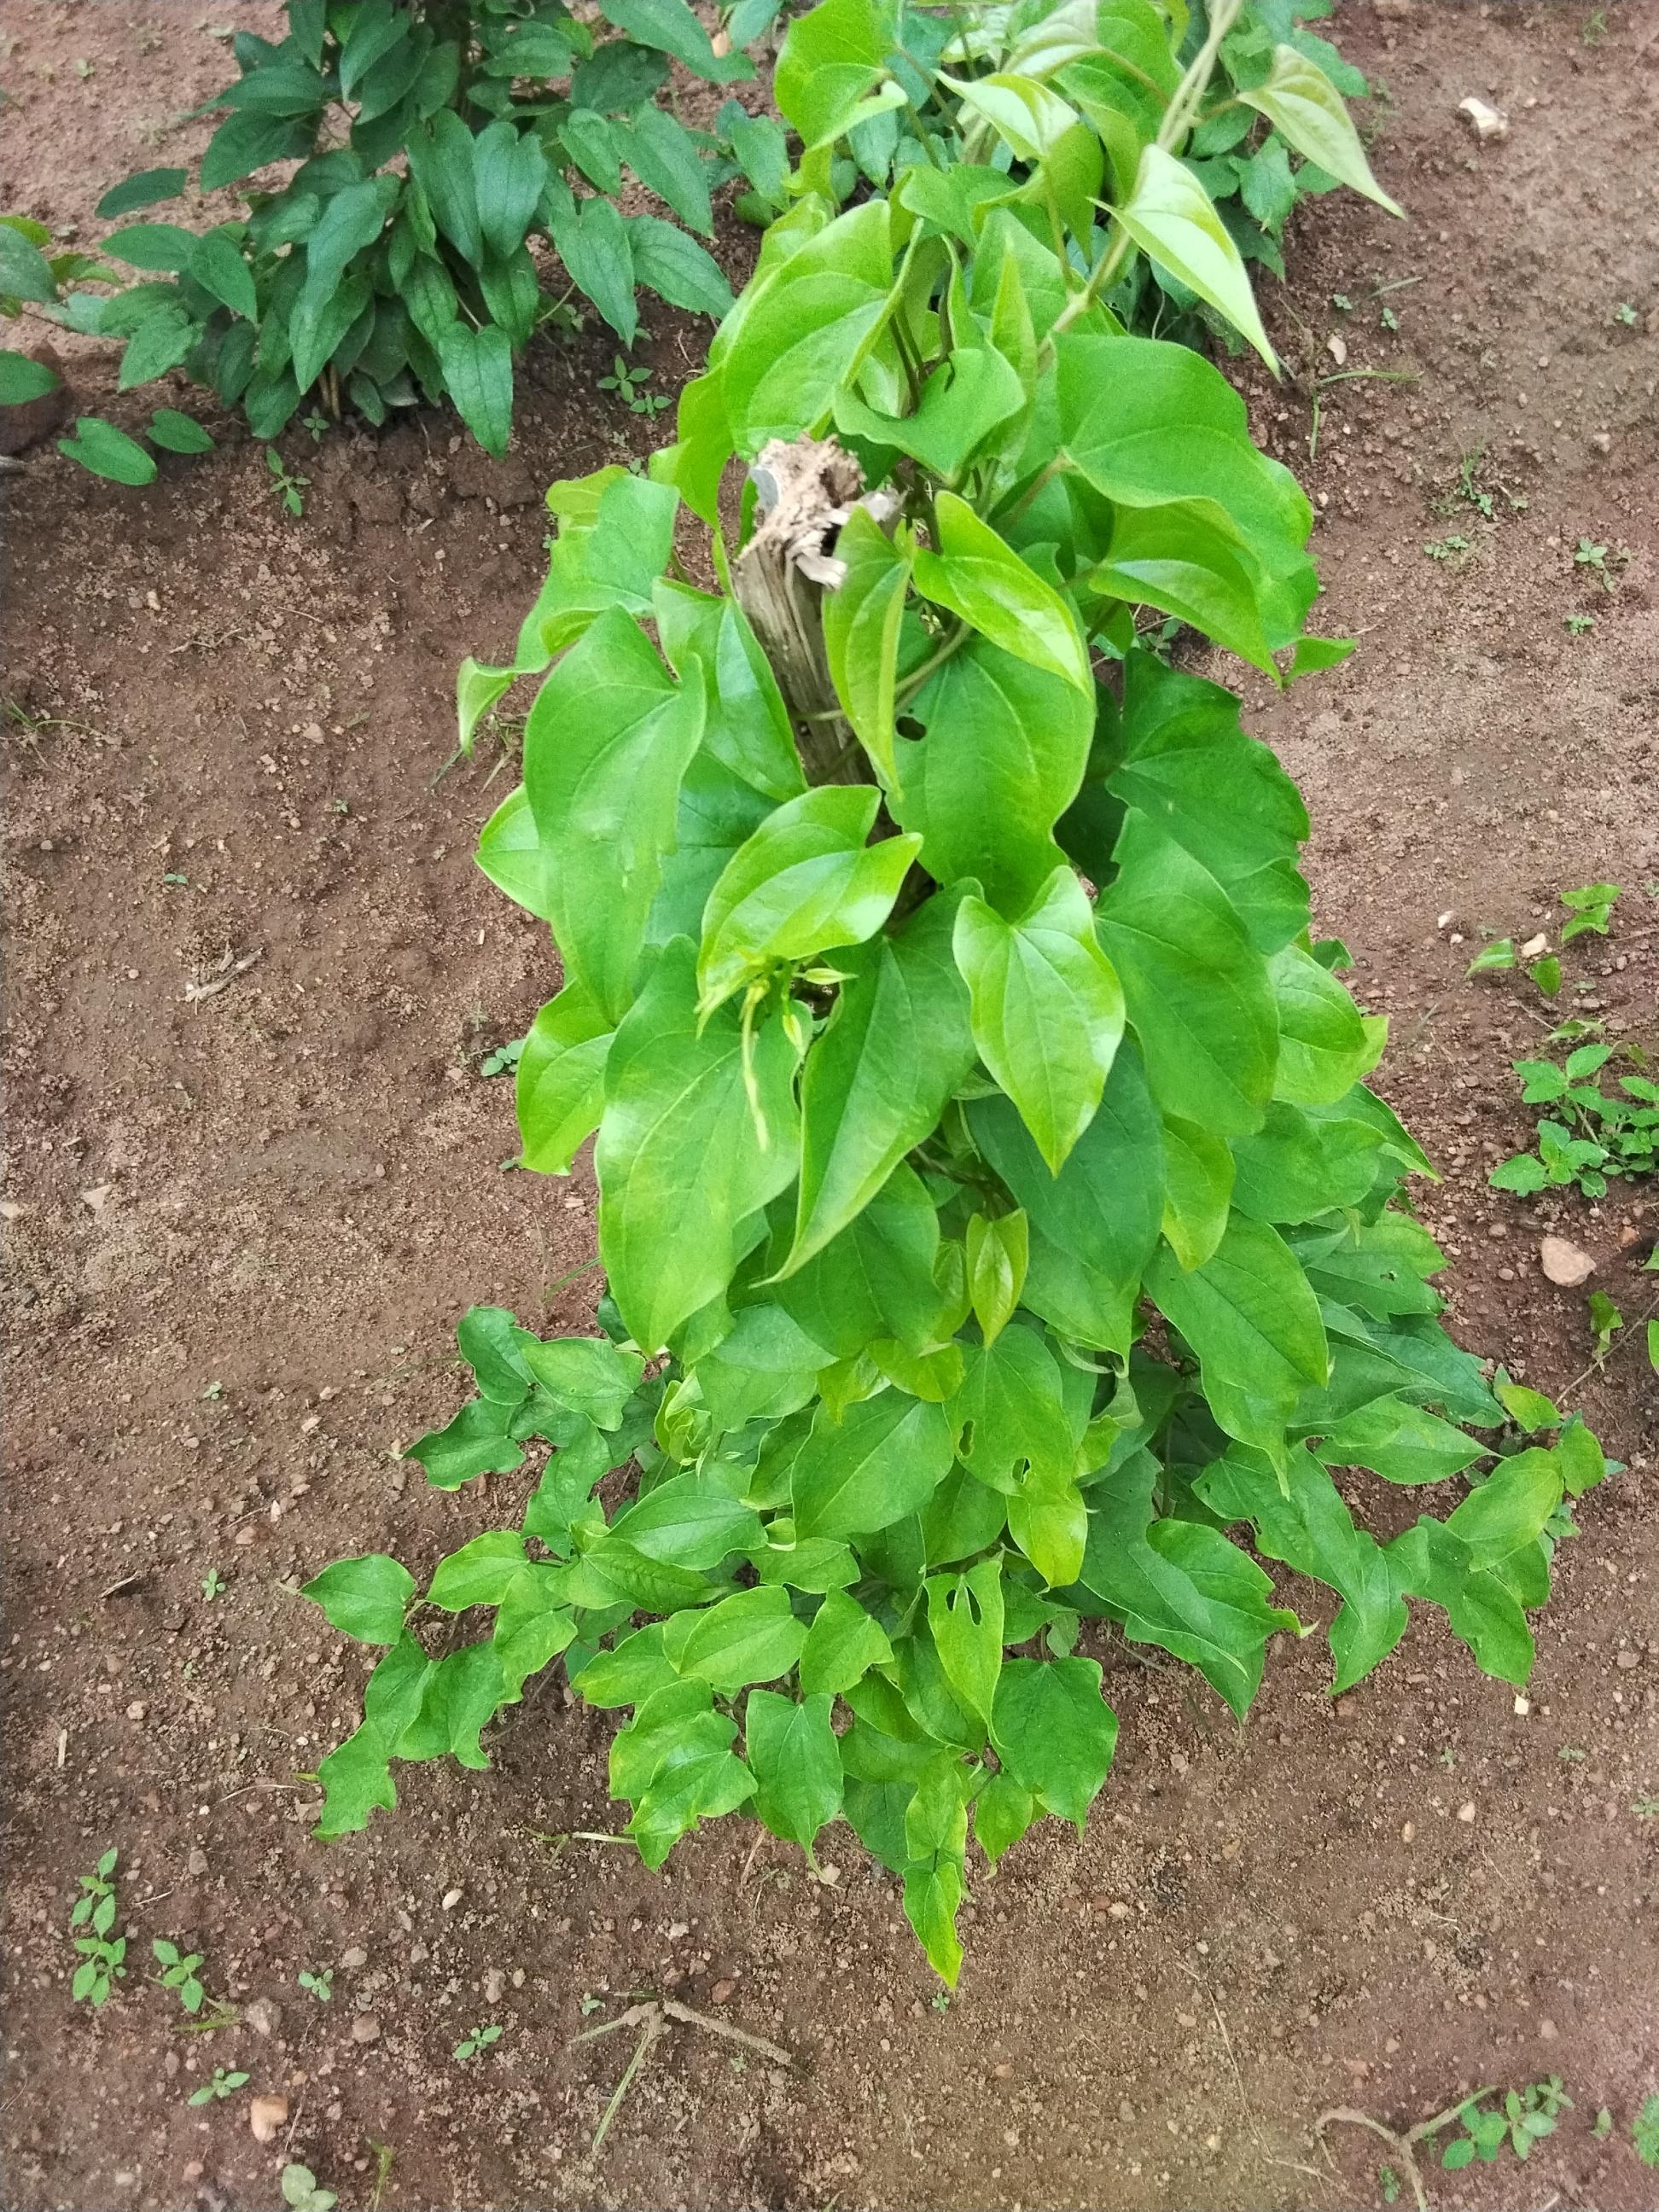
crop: yam
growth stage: vegetative
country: Nigeria
